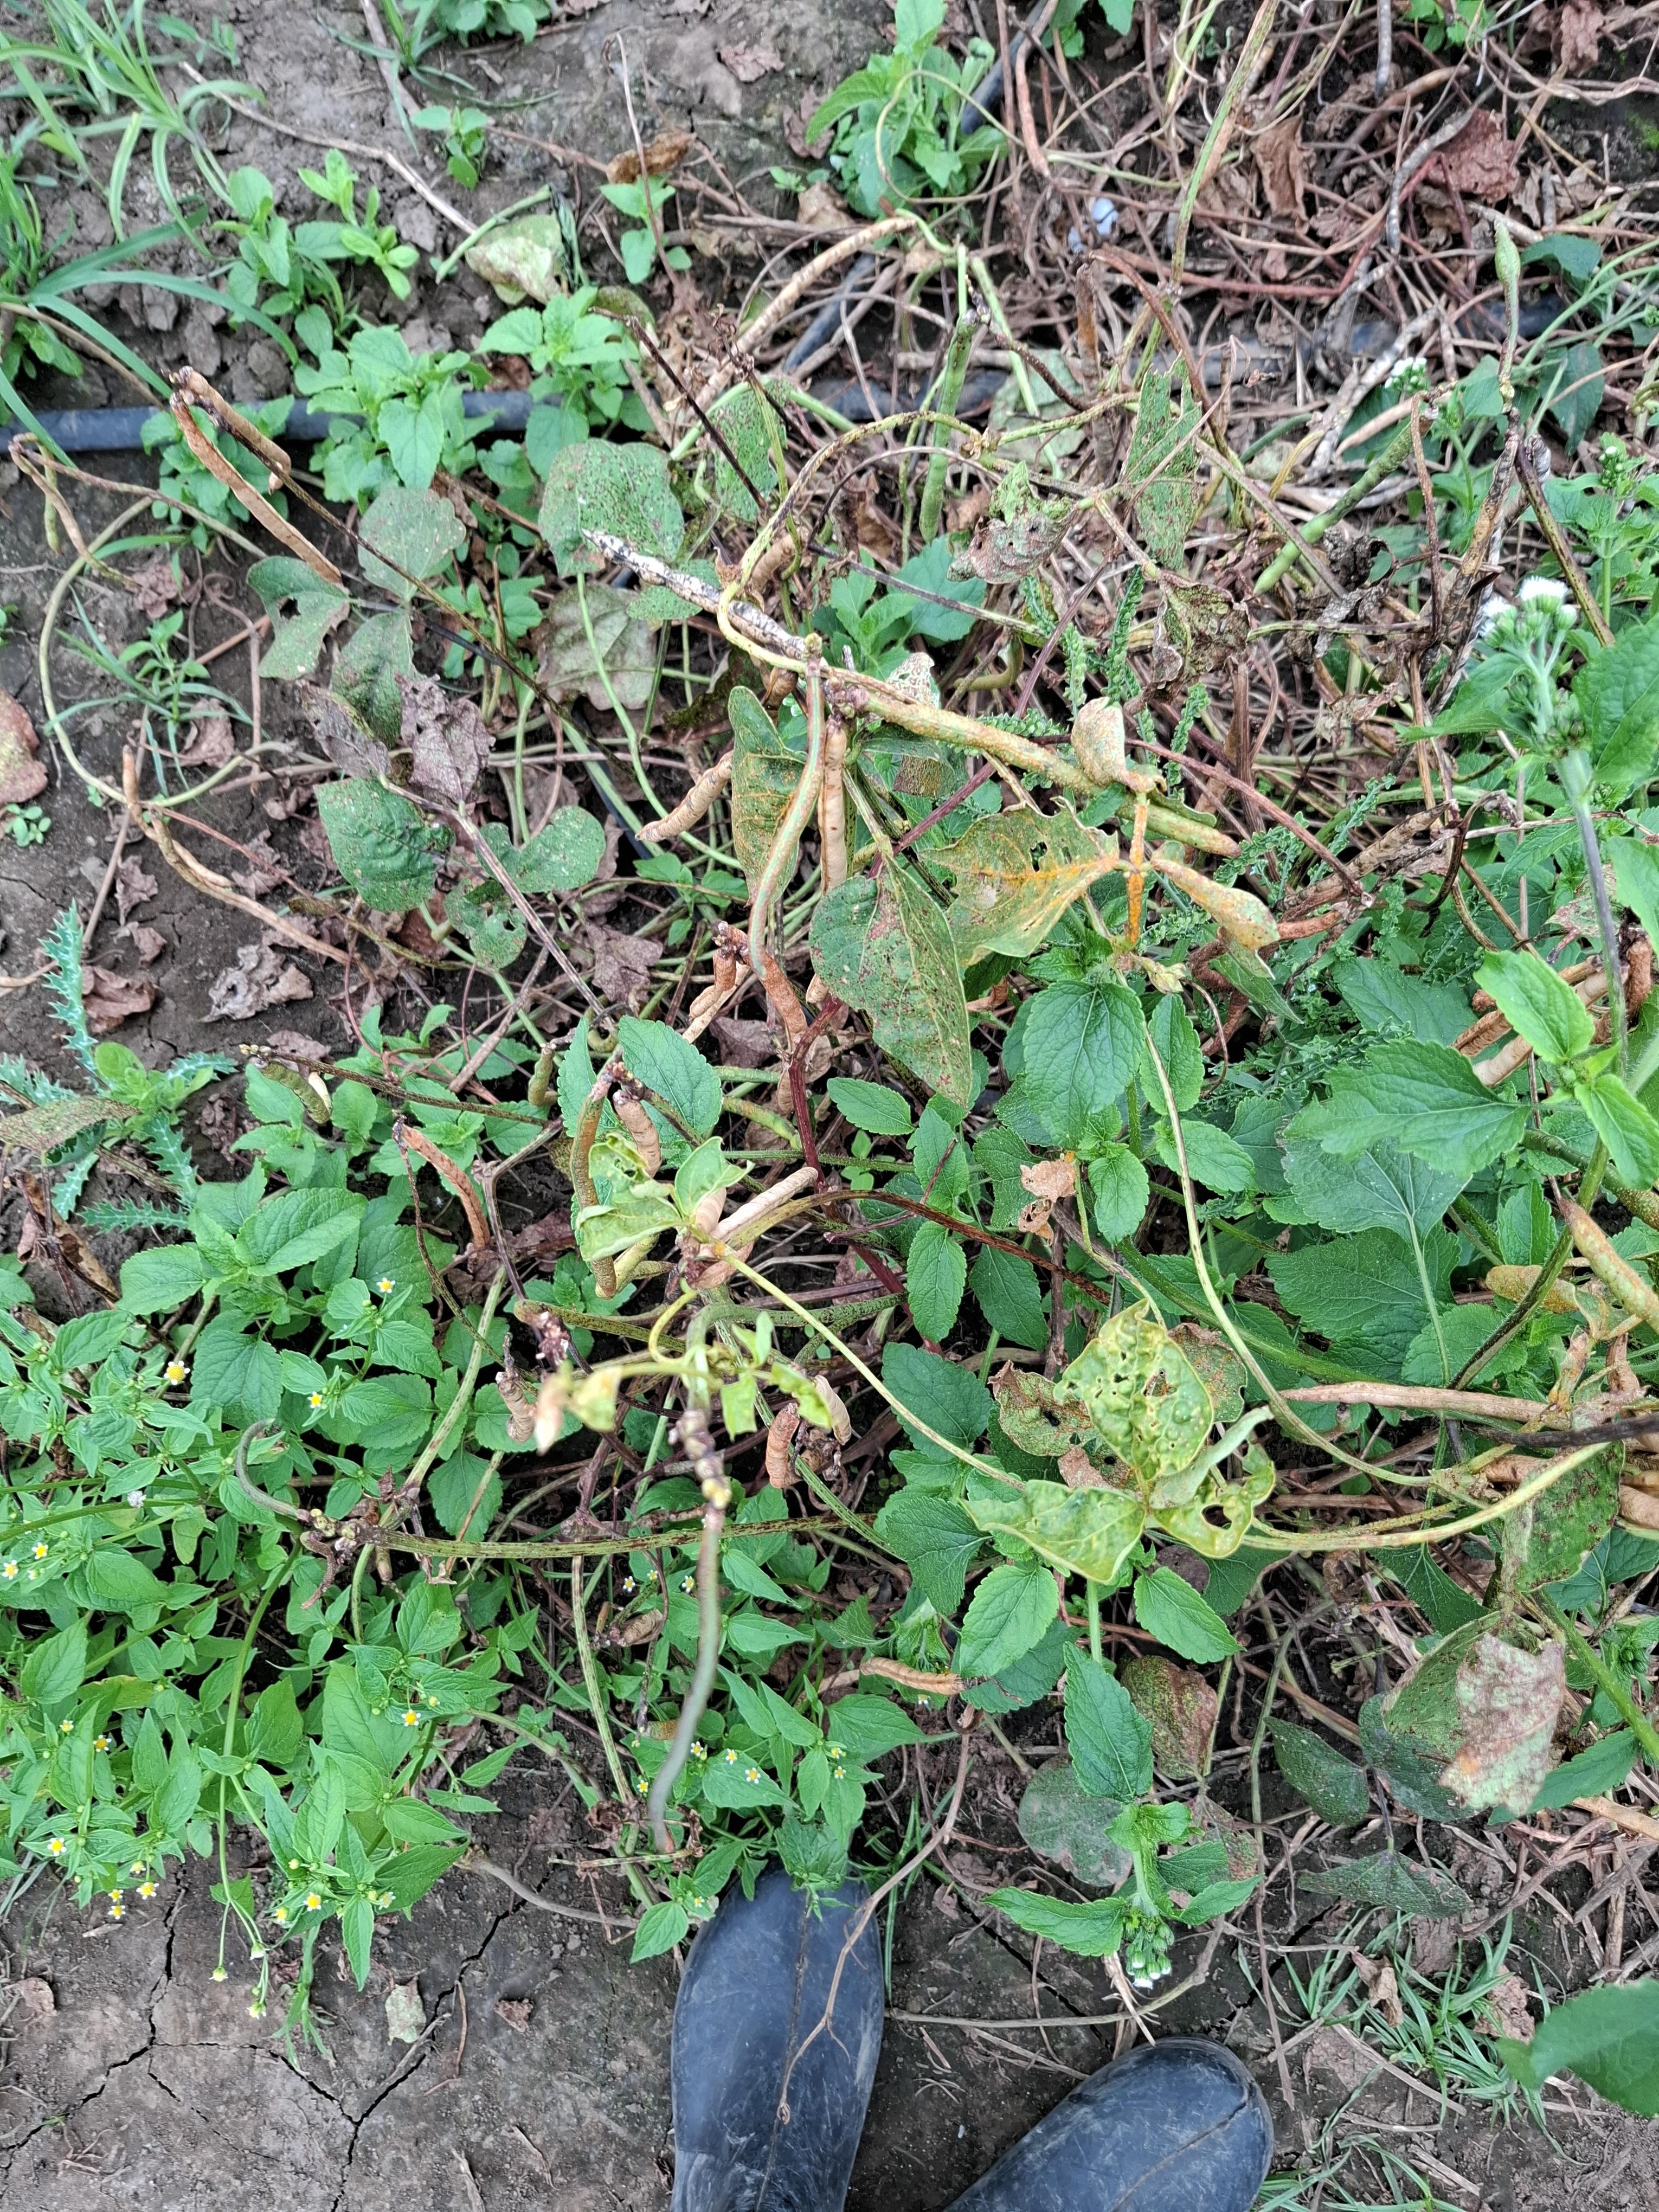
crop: cowpea
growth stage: development pod
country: Tanzania
